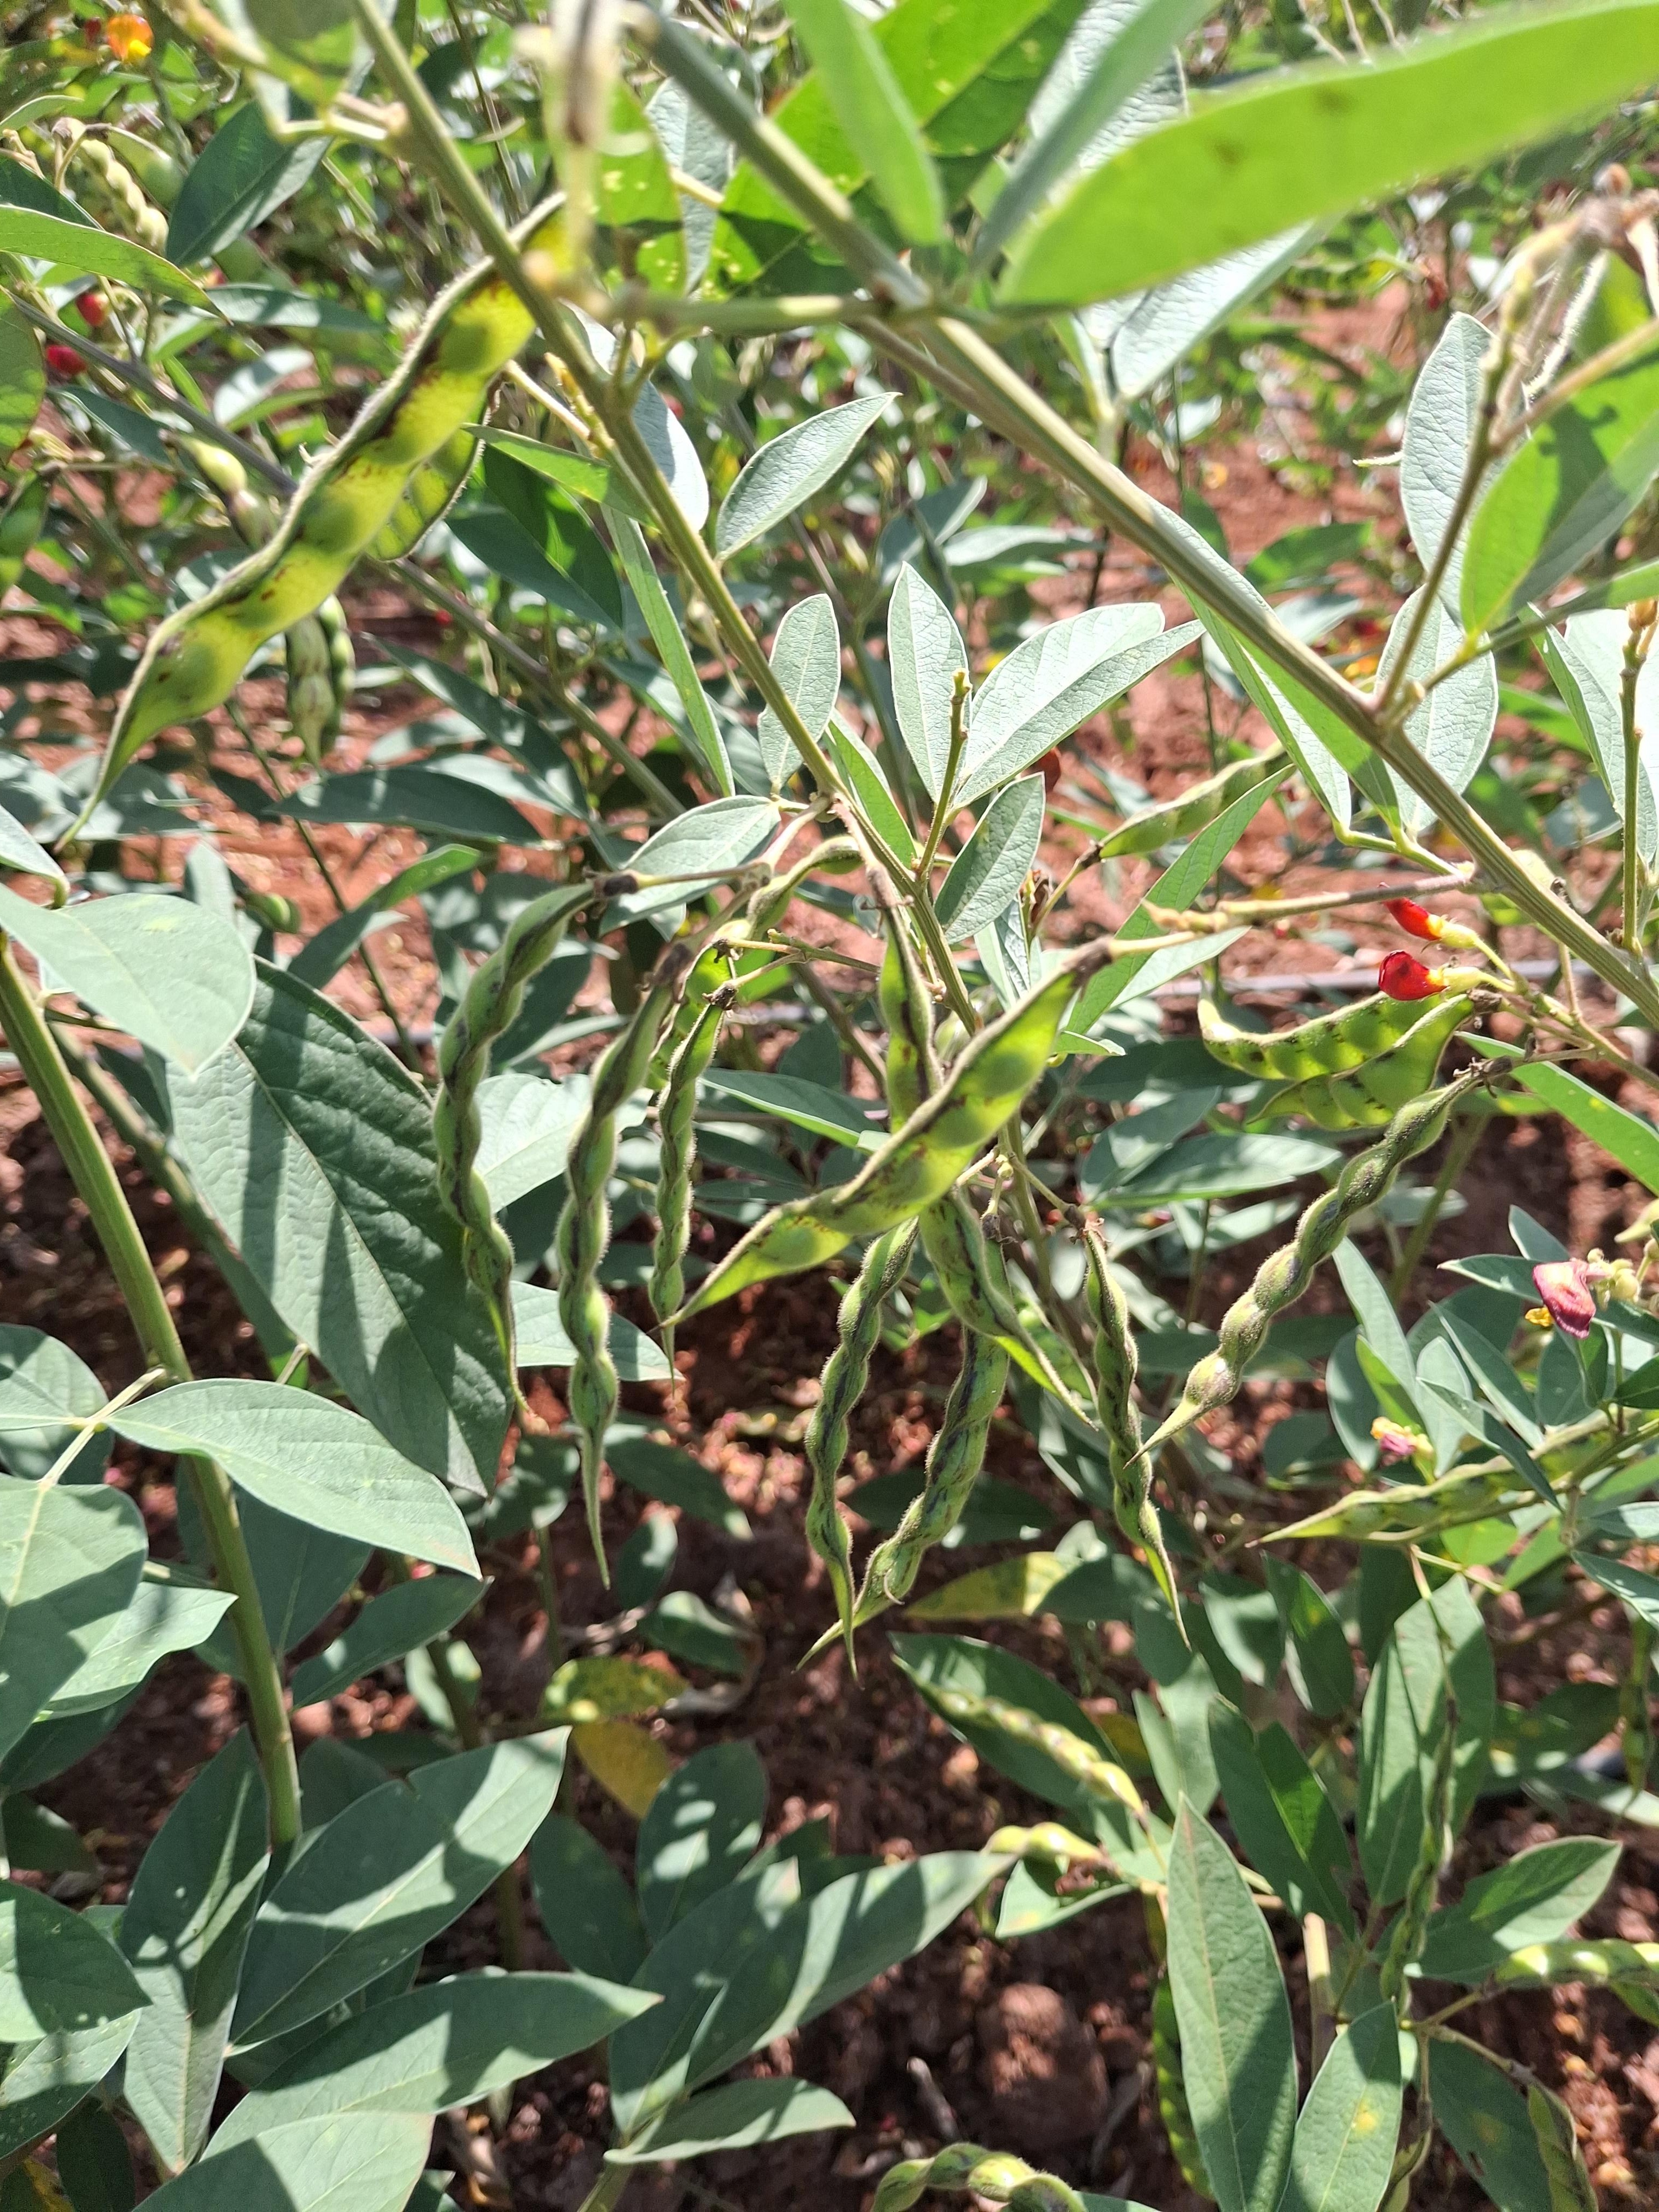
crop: pigeonpea
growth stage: development pod
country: Kenya
